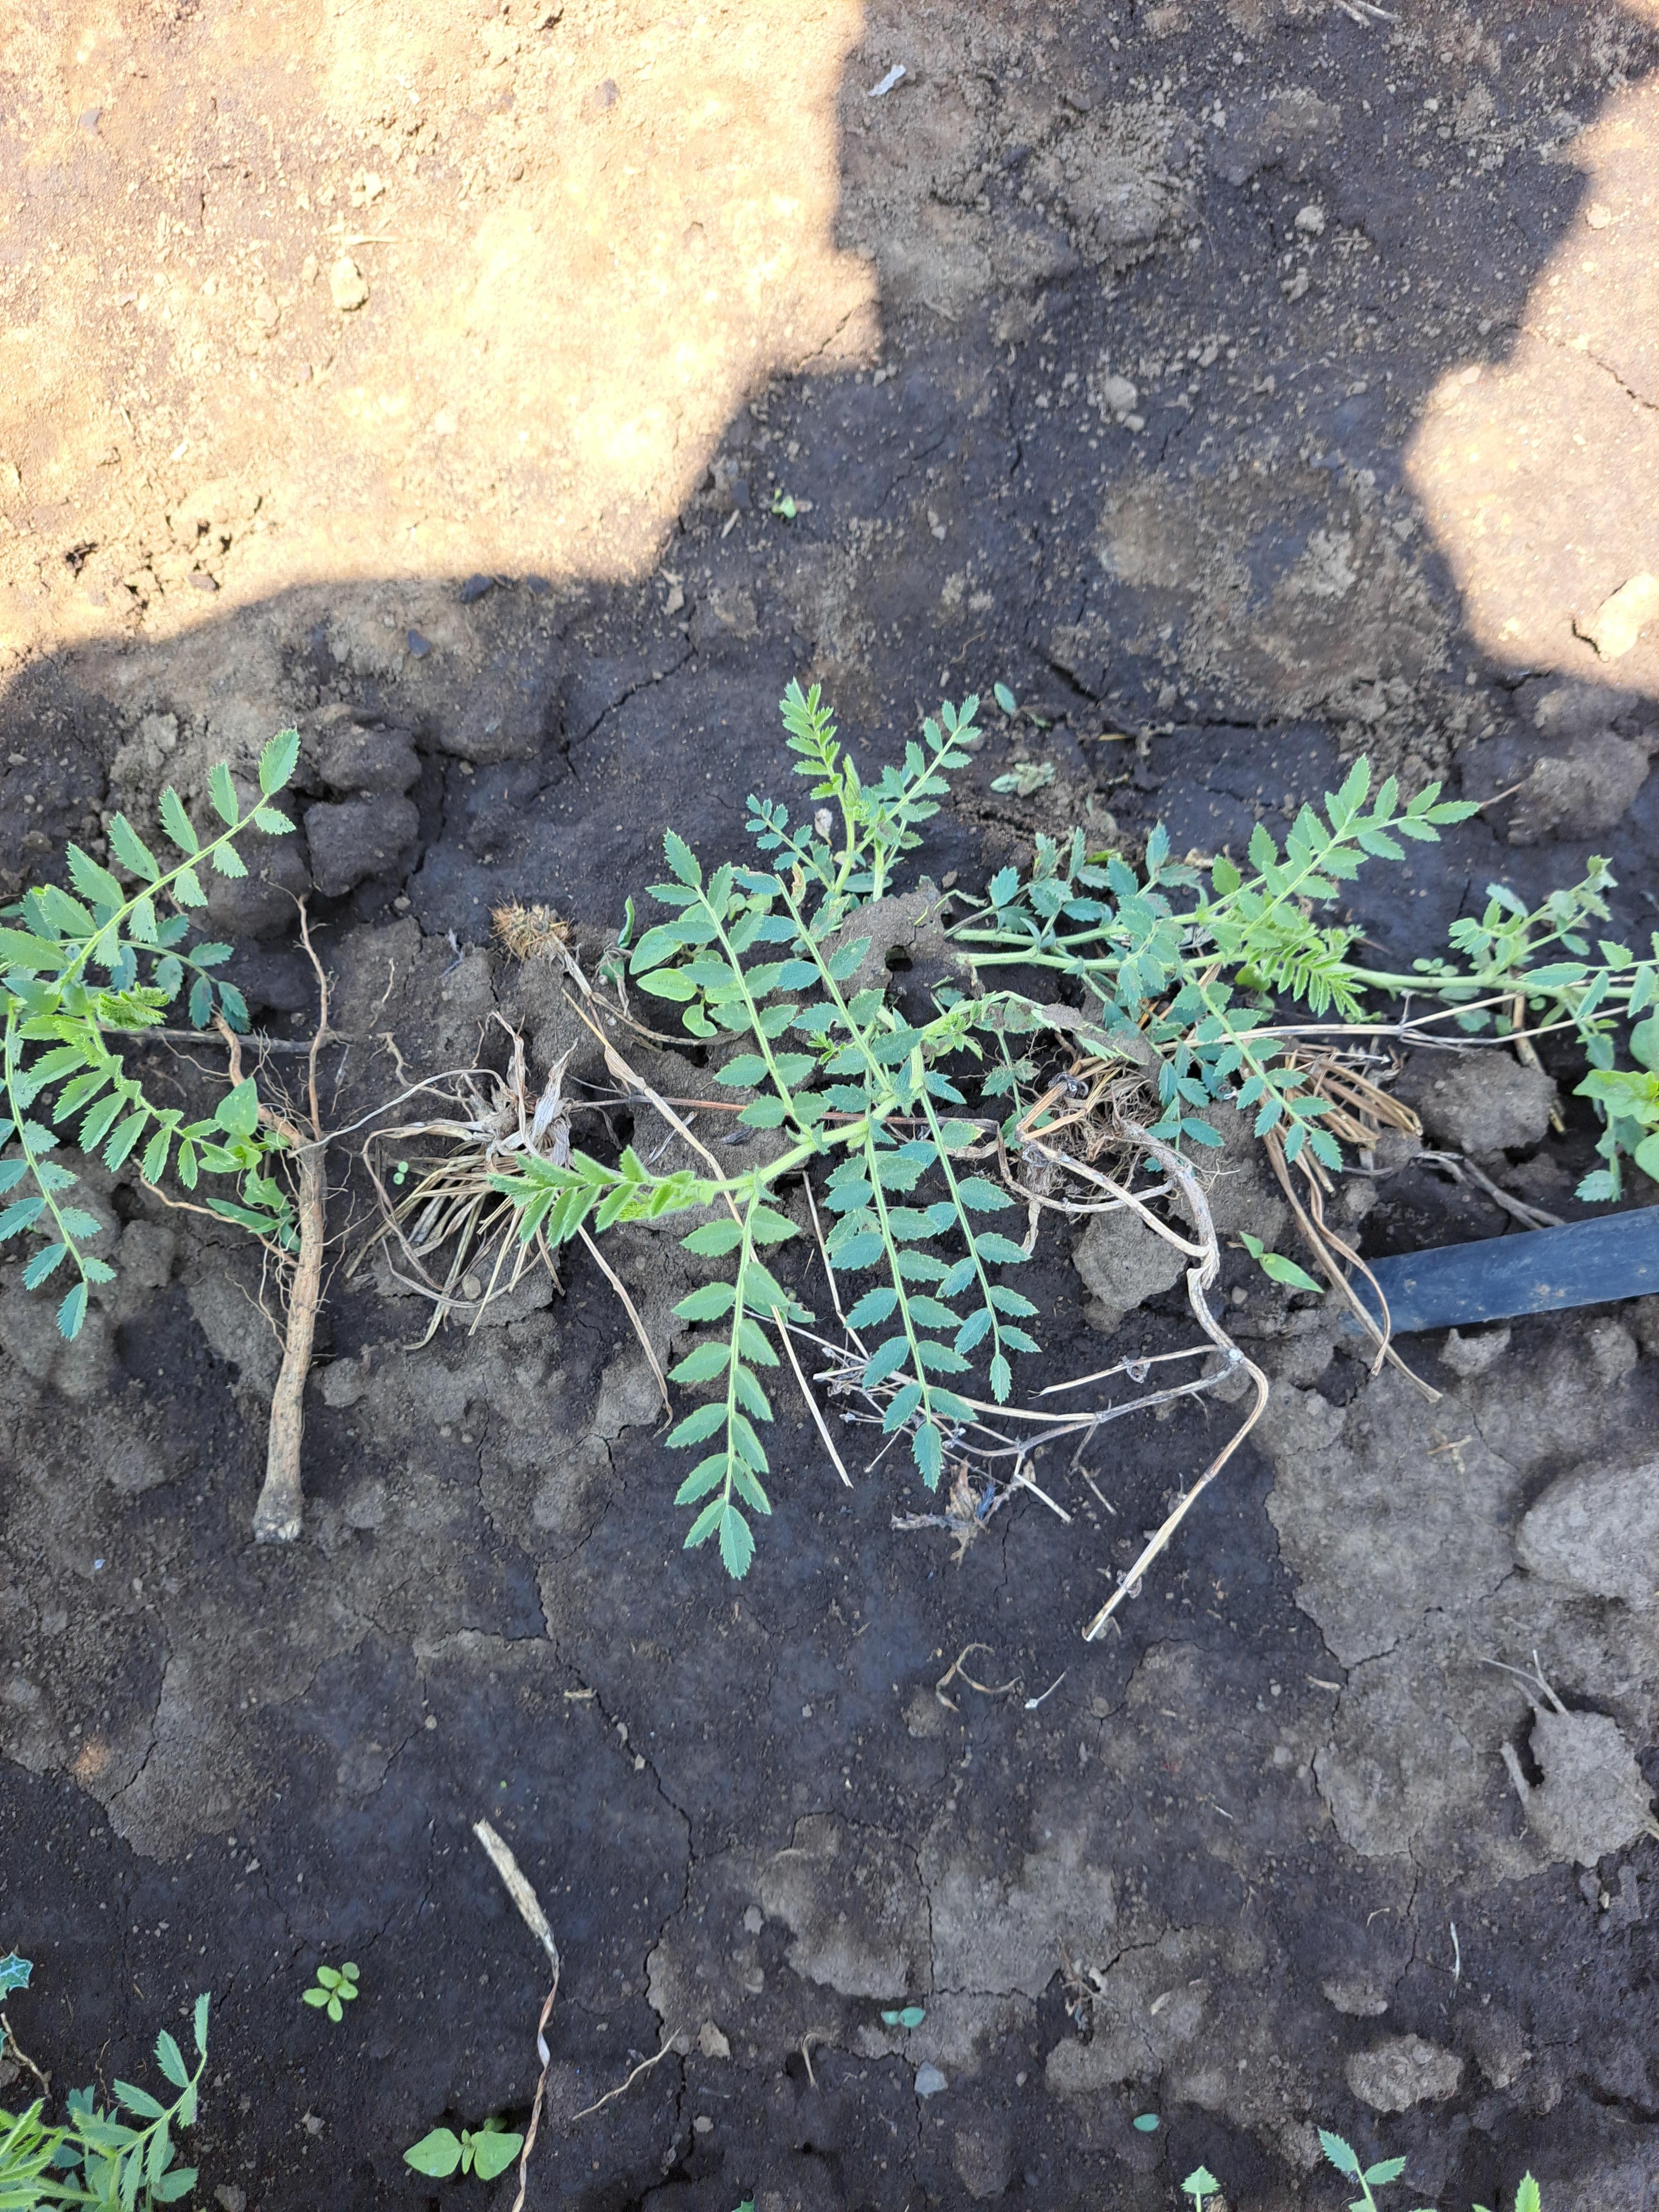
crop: chickpea
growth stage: vegetative
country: Tanzania
